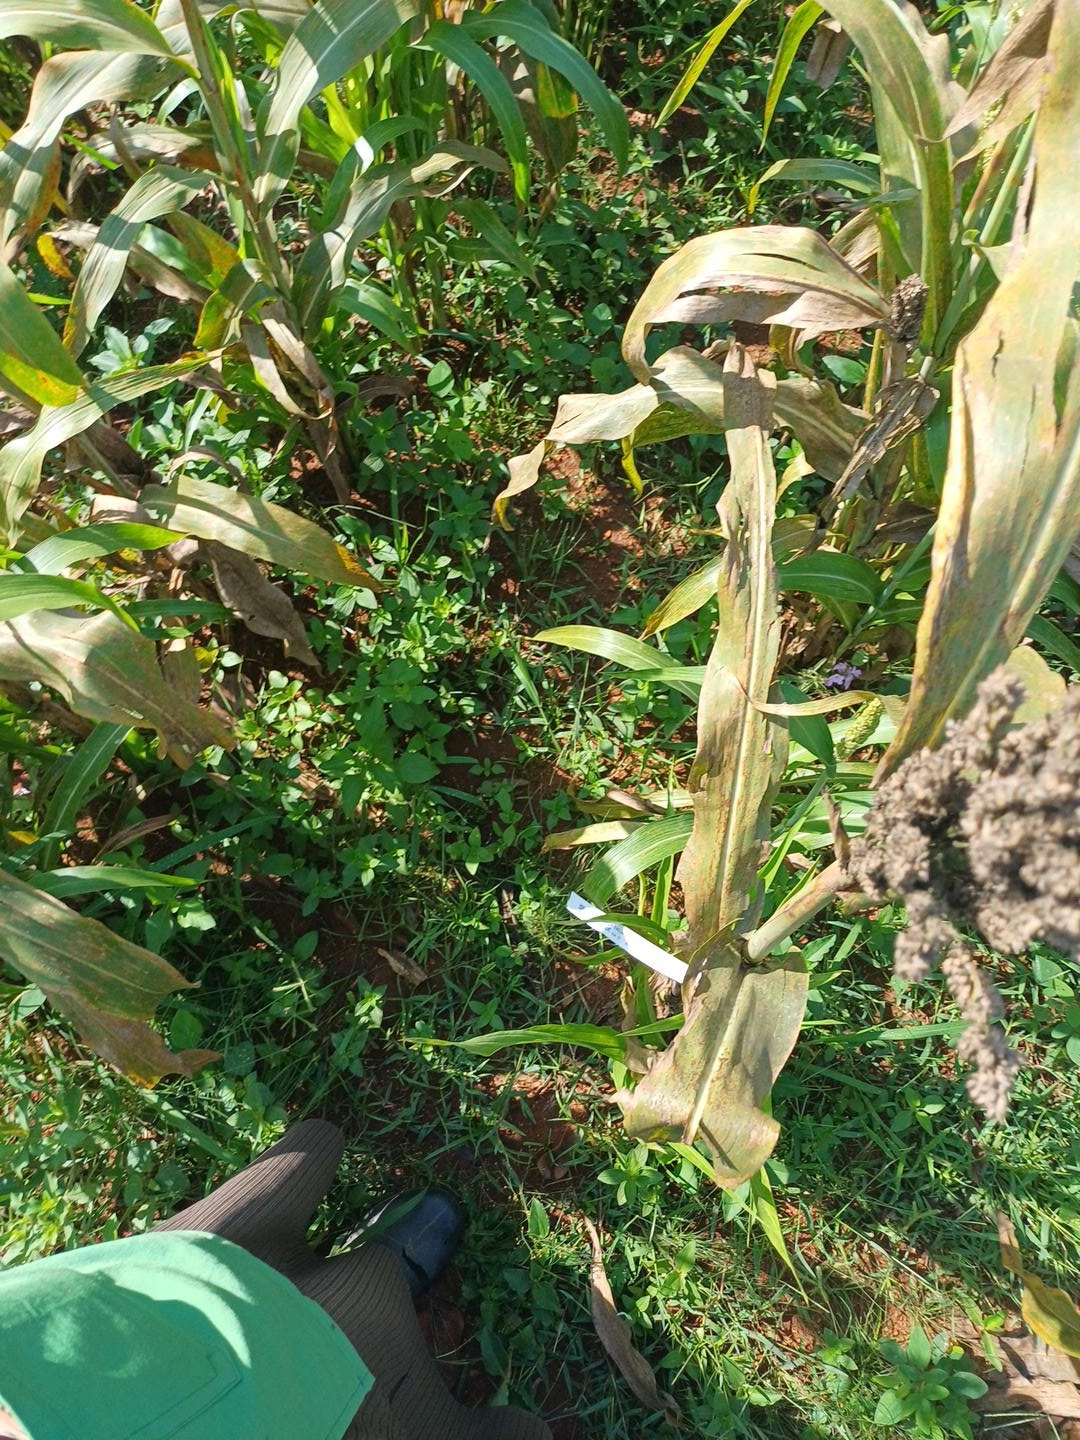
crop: sorghum
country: Kenya
